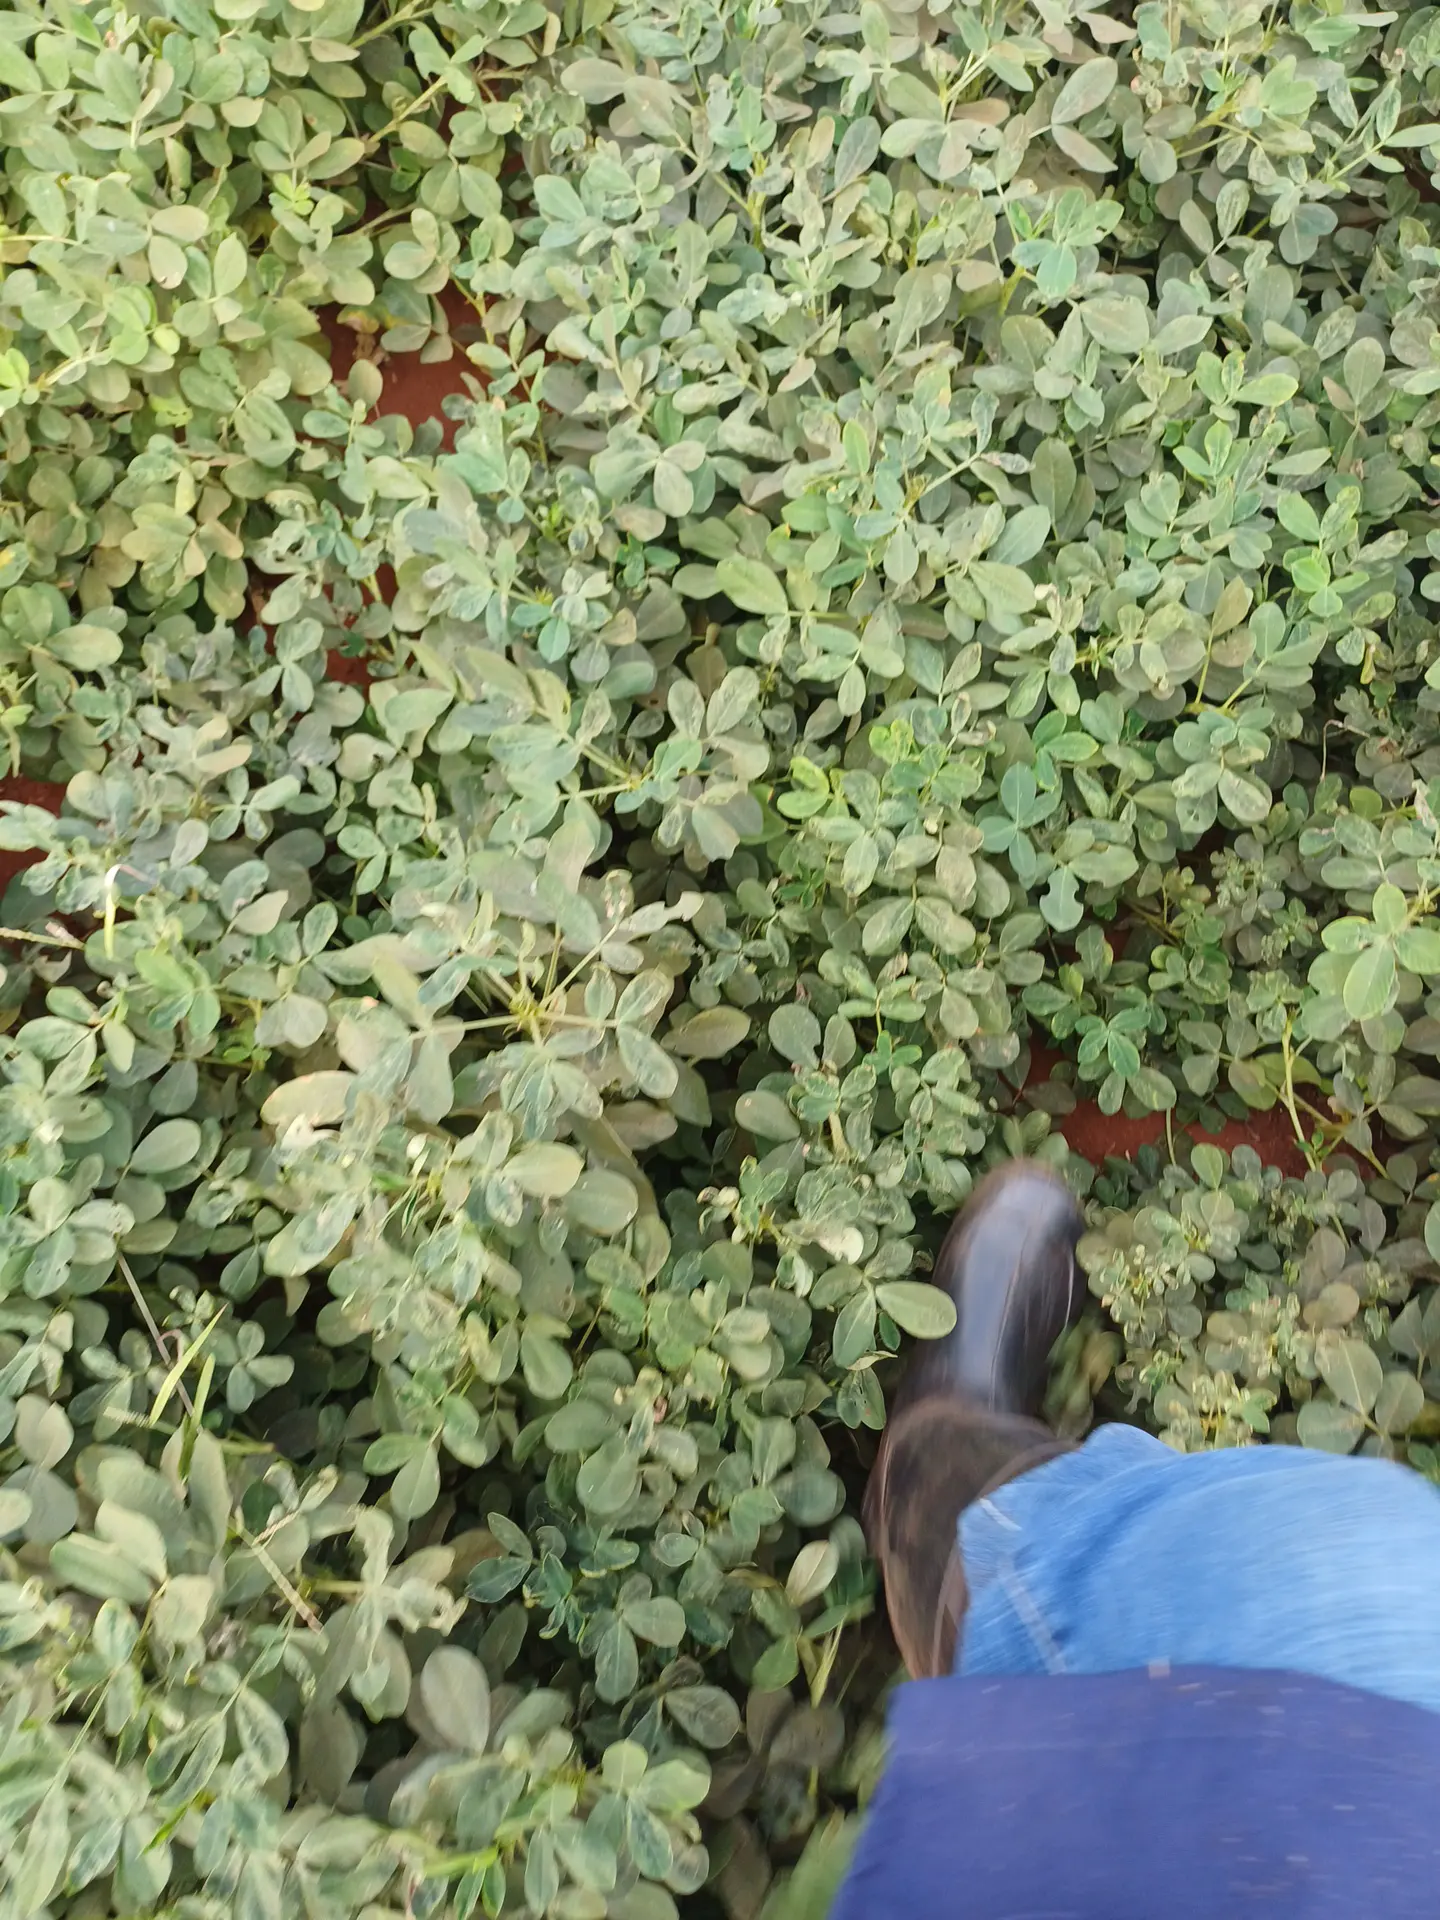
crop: groundnut
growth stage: maturity
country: Kenya
